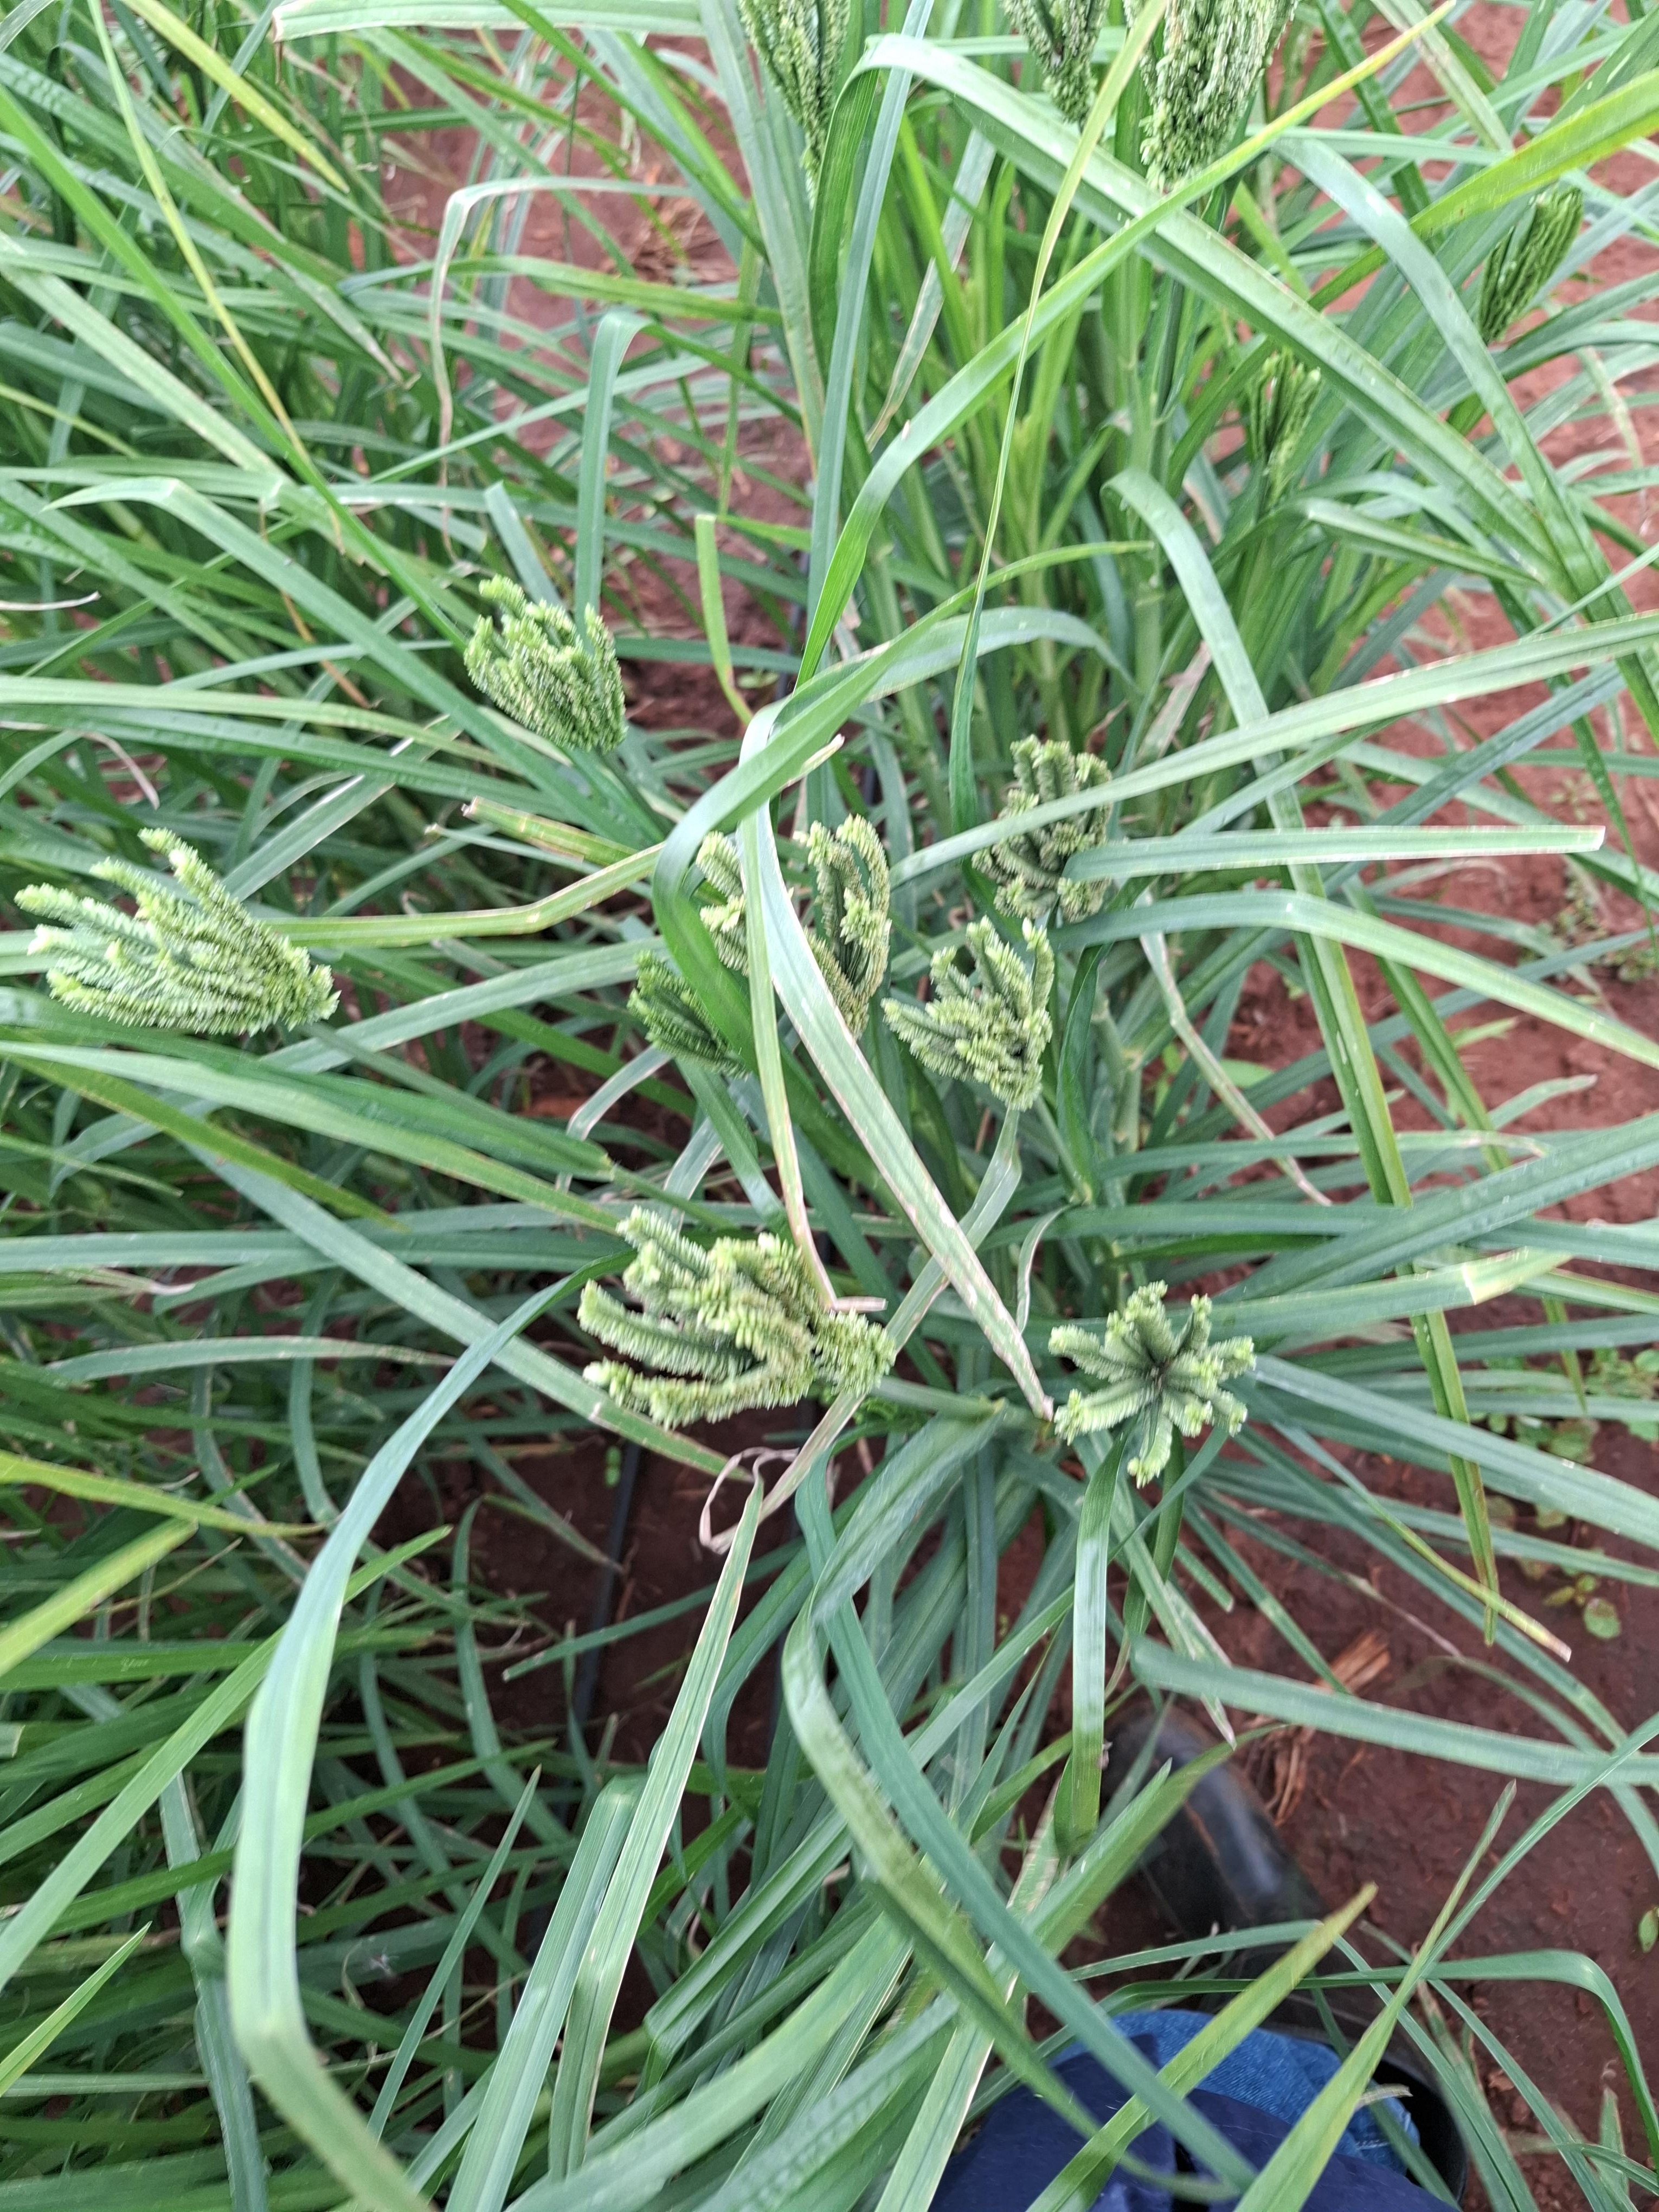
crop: finger millet
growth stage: flowering
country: Kenya
